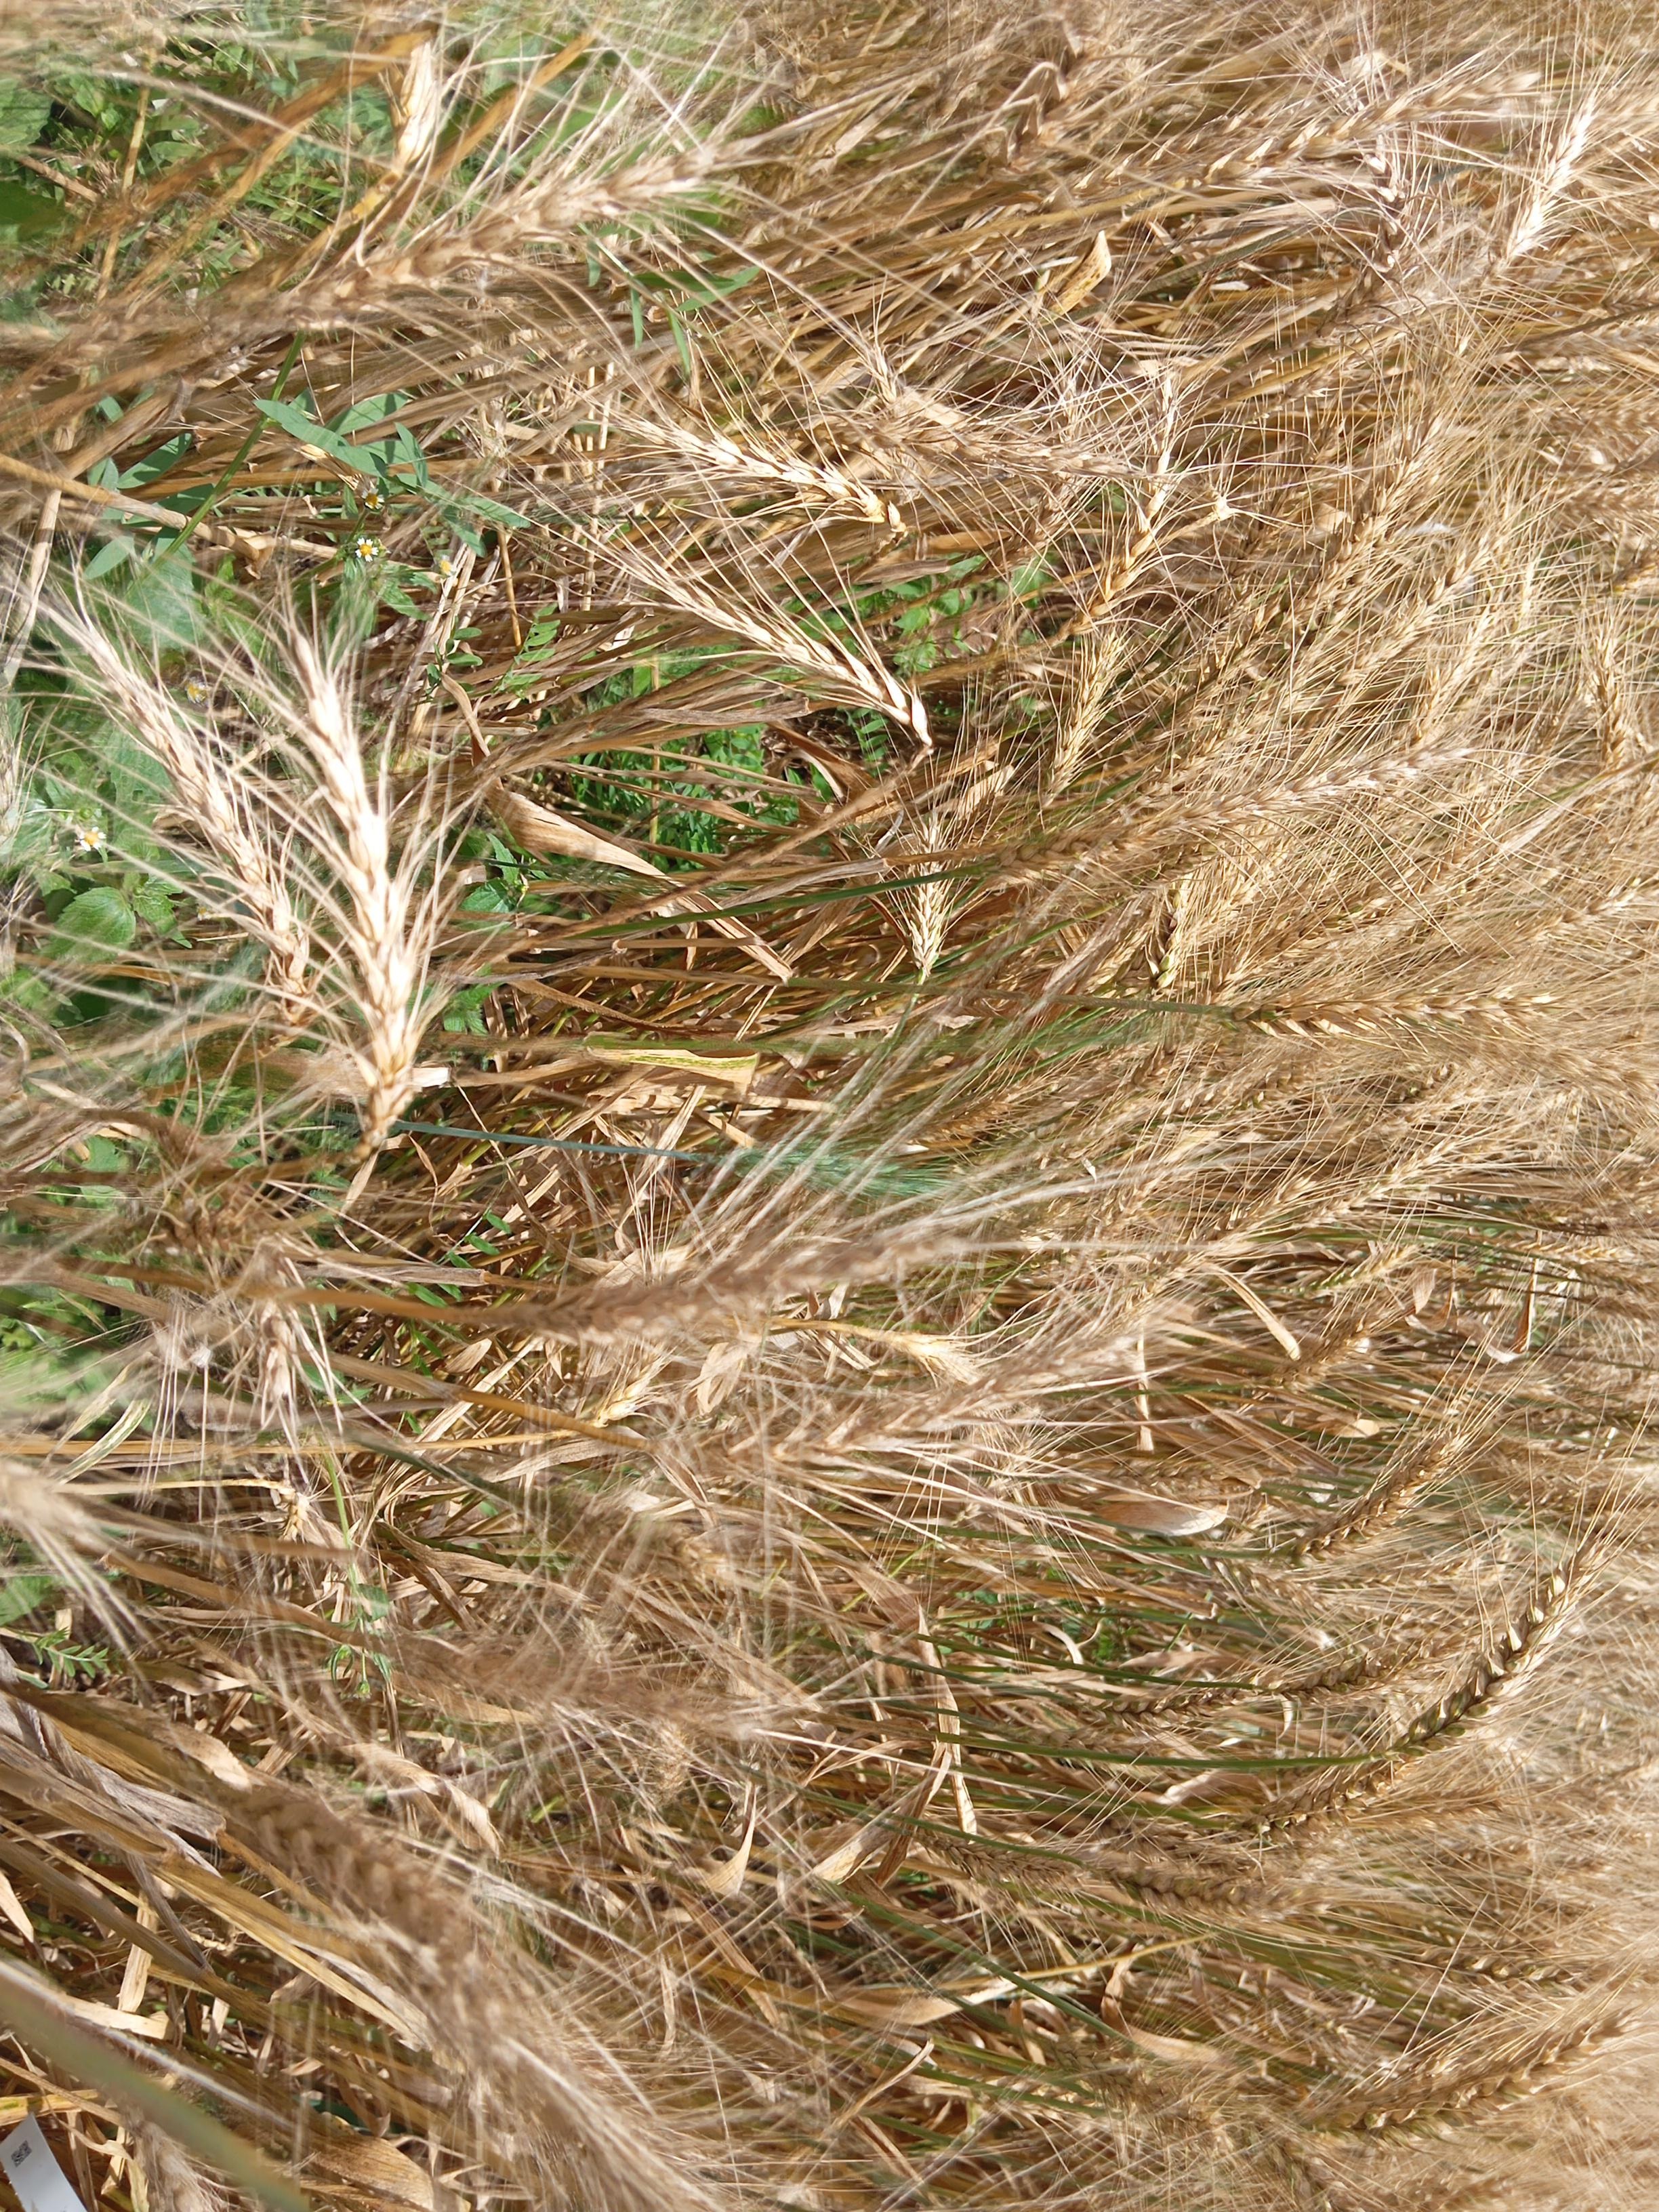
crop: wheat
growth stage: maturity
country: Kenya
